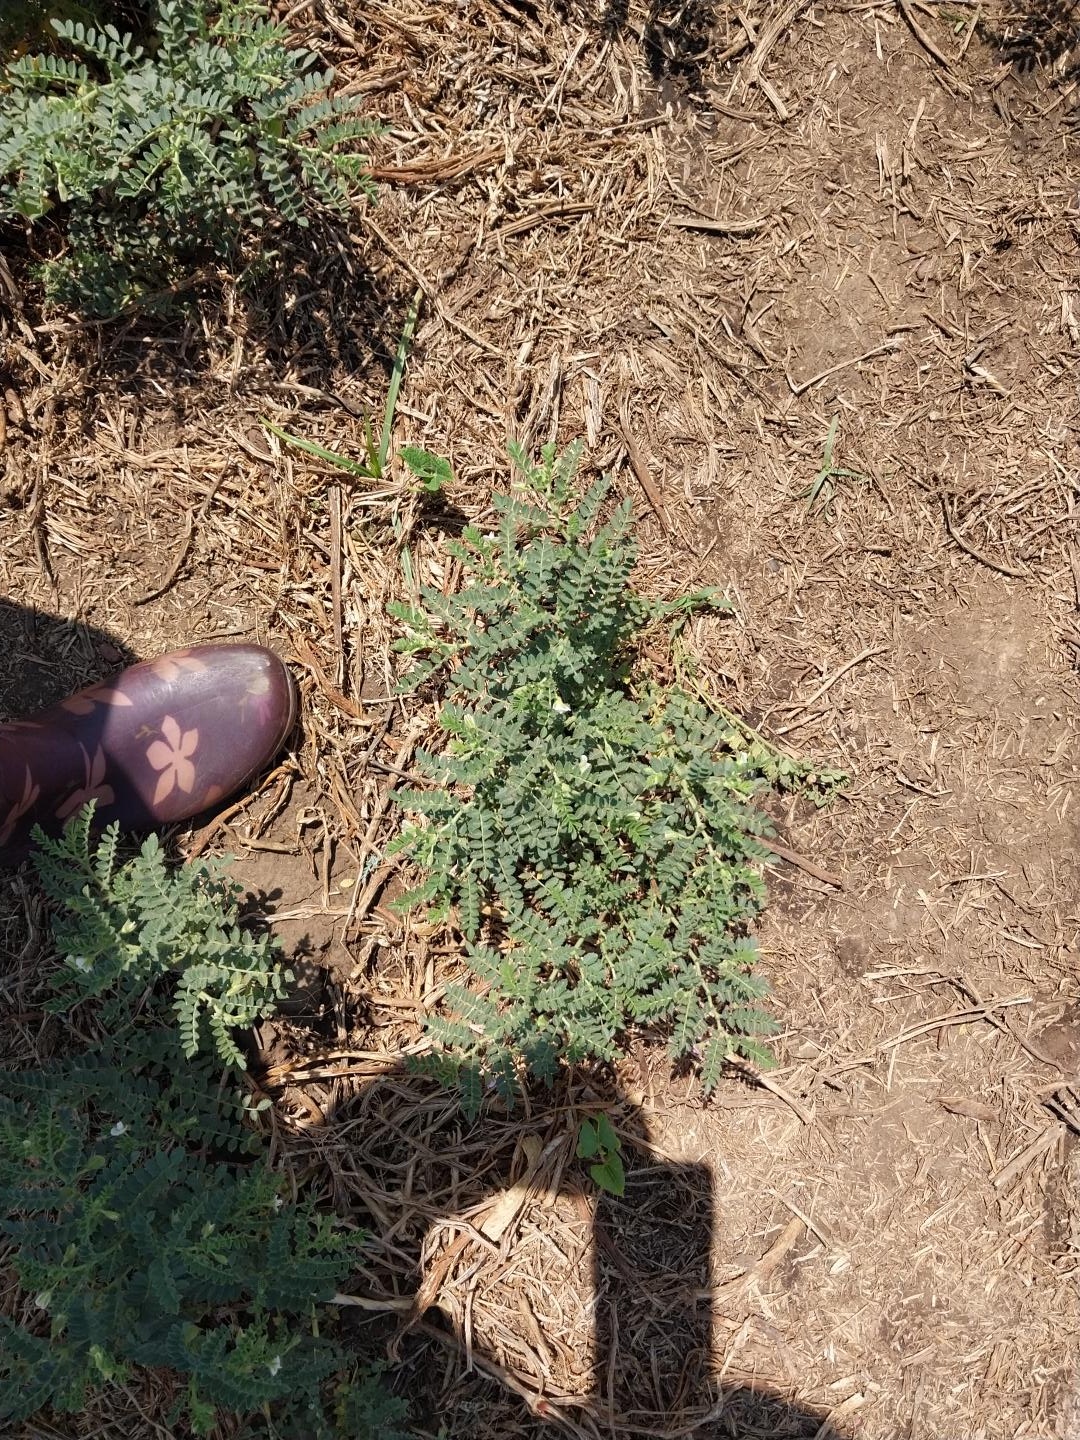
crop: chickpea
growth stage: development pod
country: Tanzania
